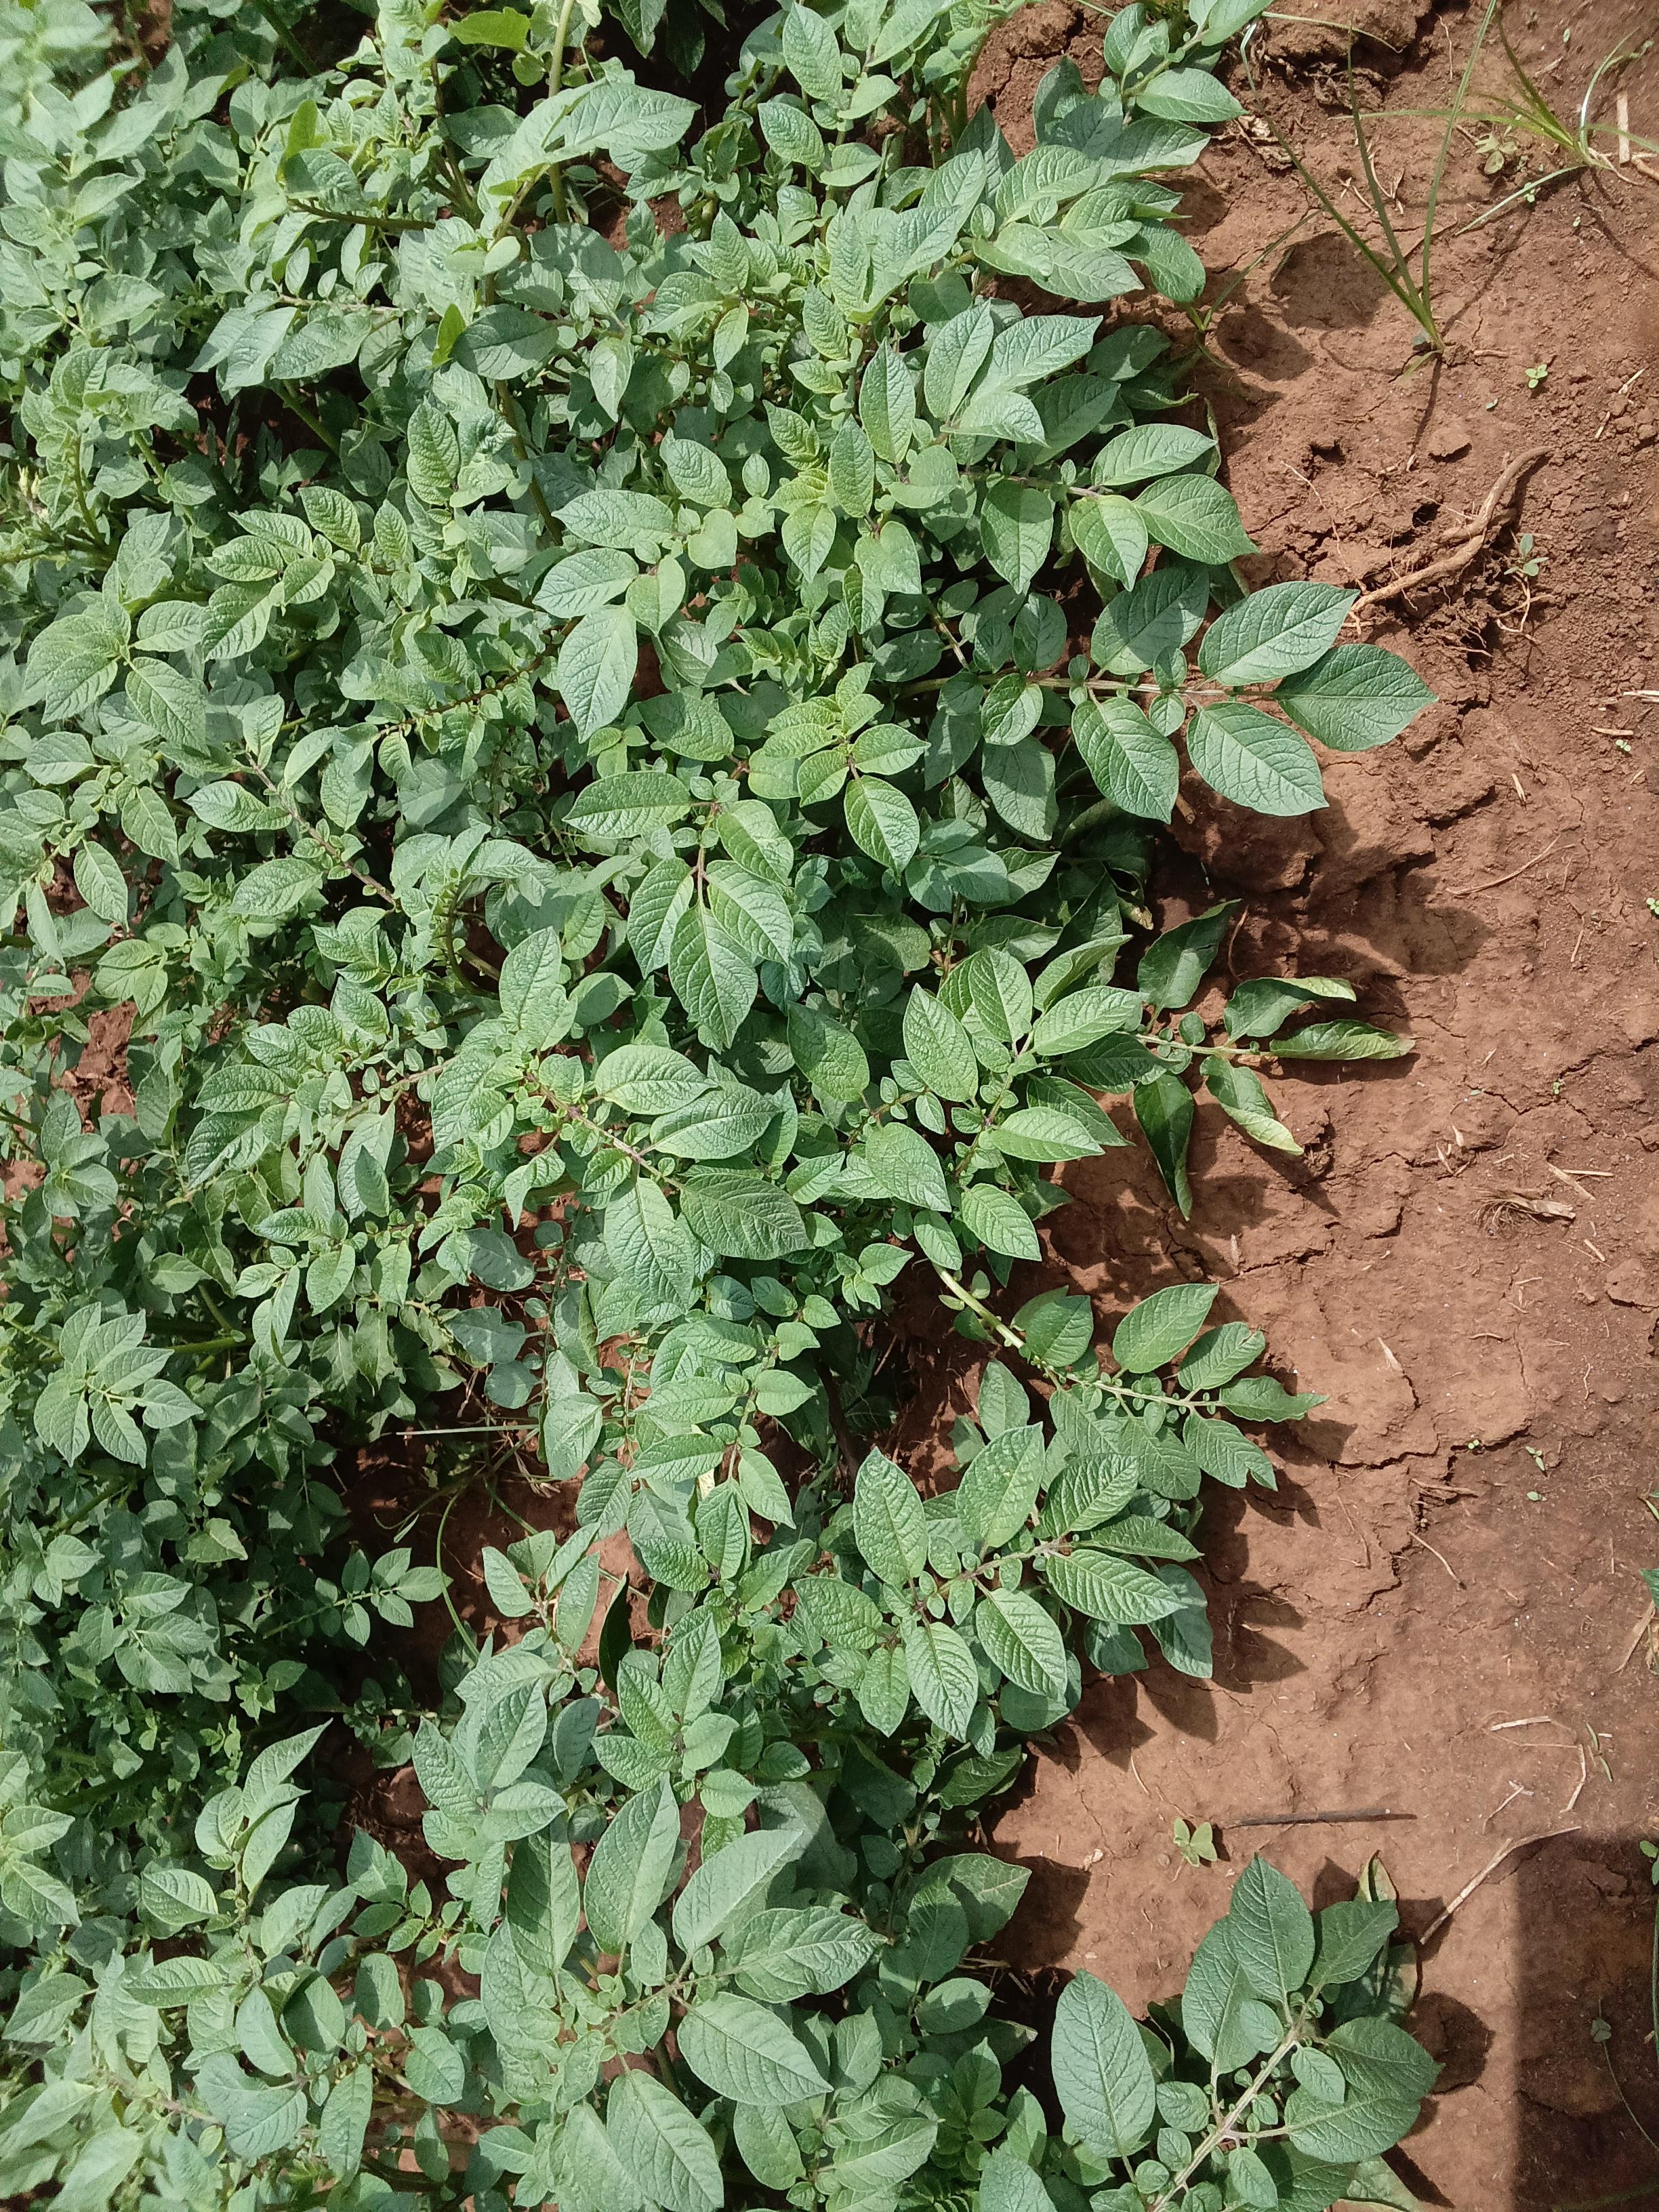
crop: potato
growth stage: vegetative
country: Kenya
